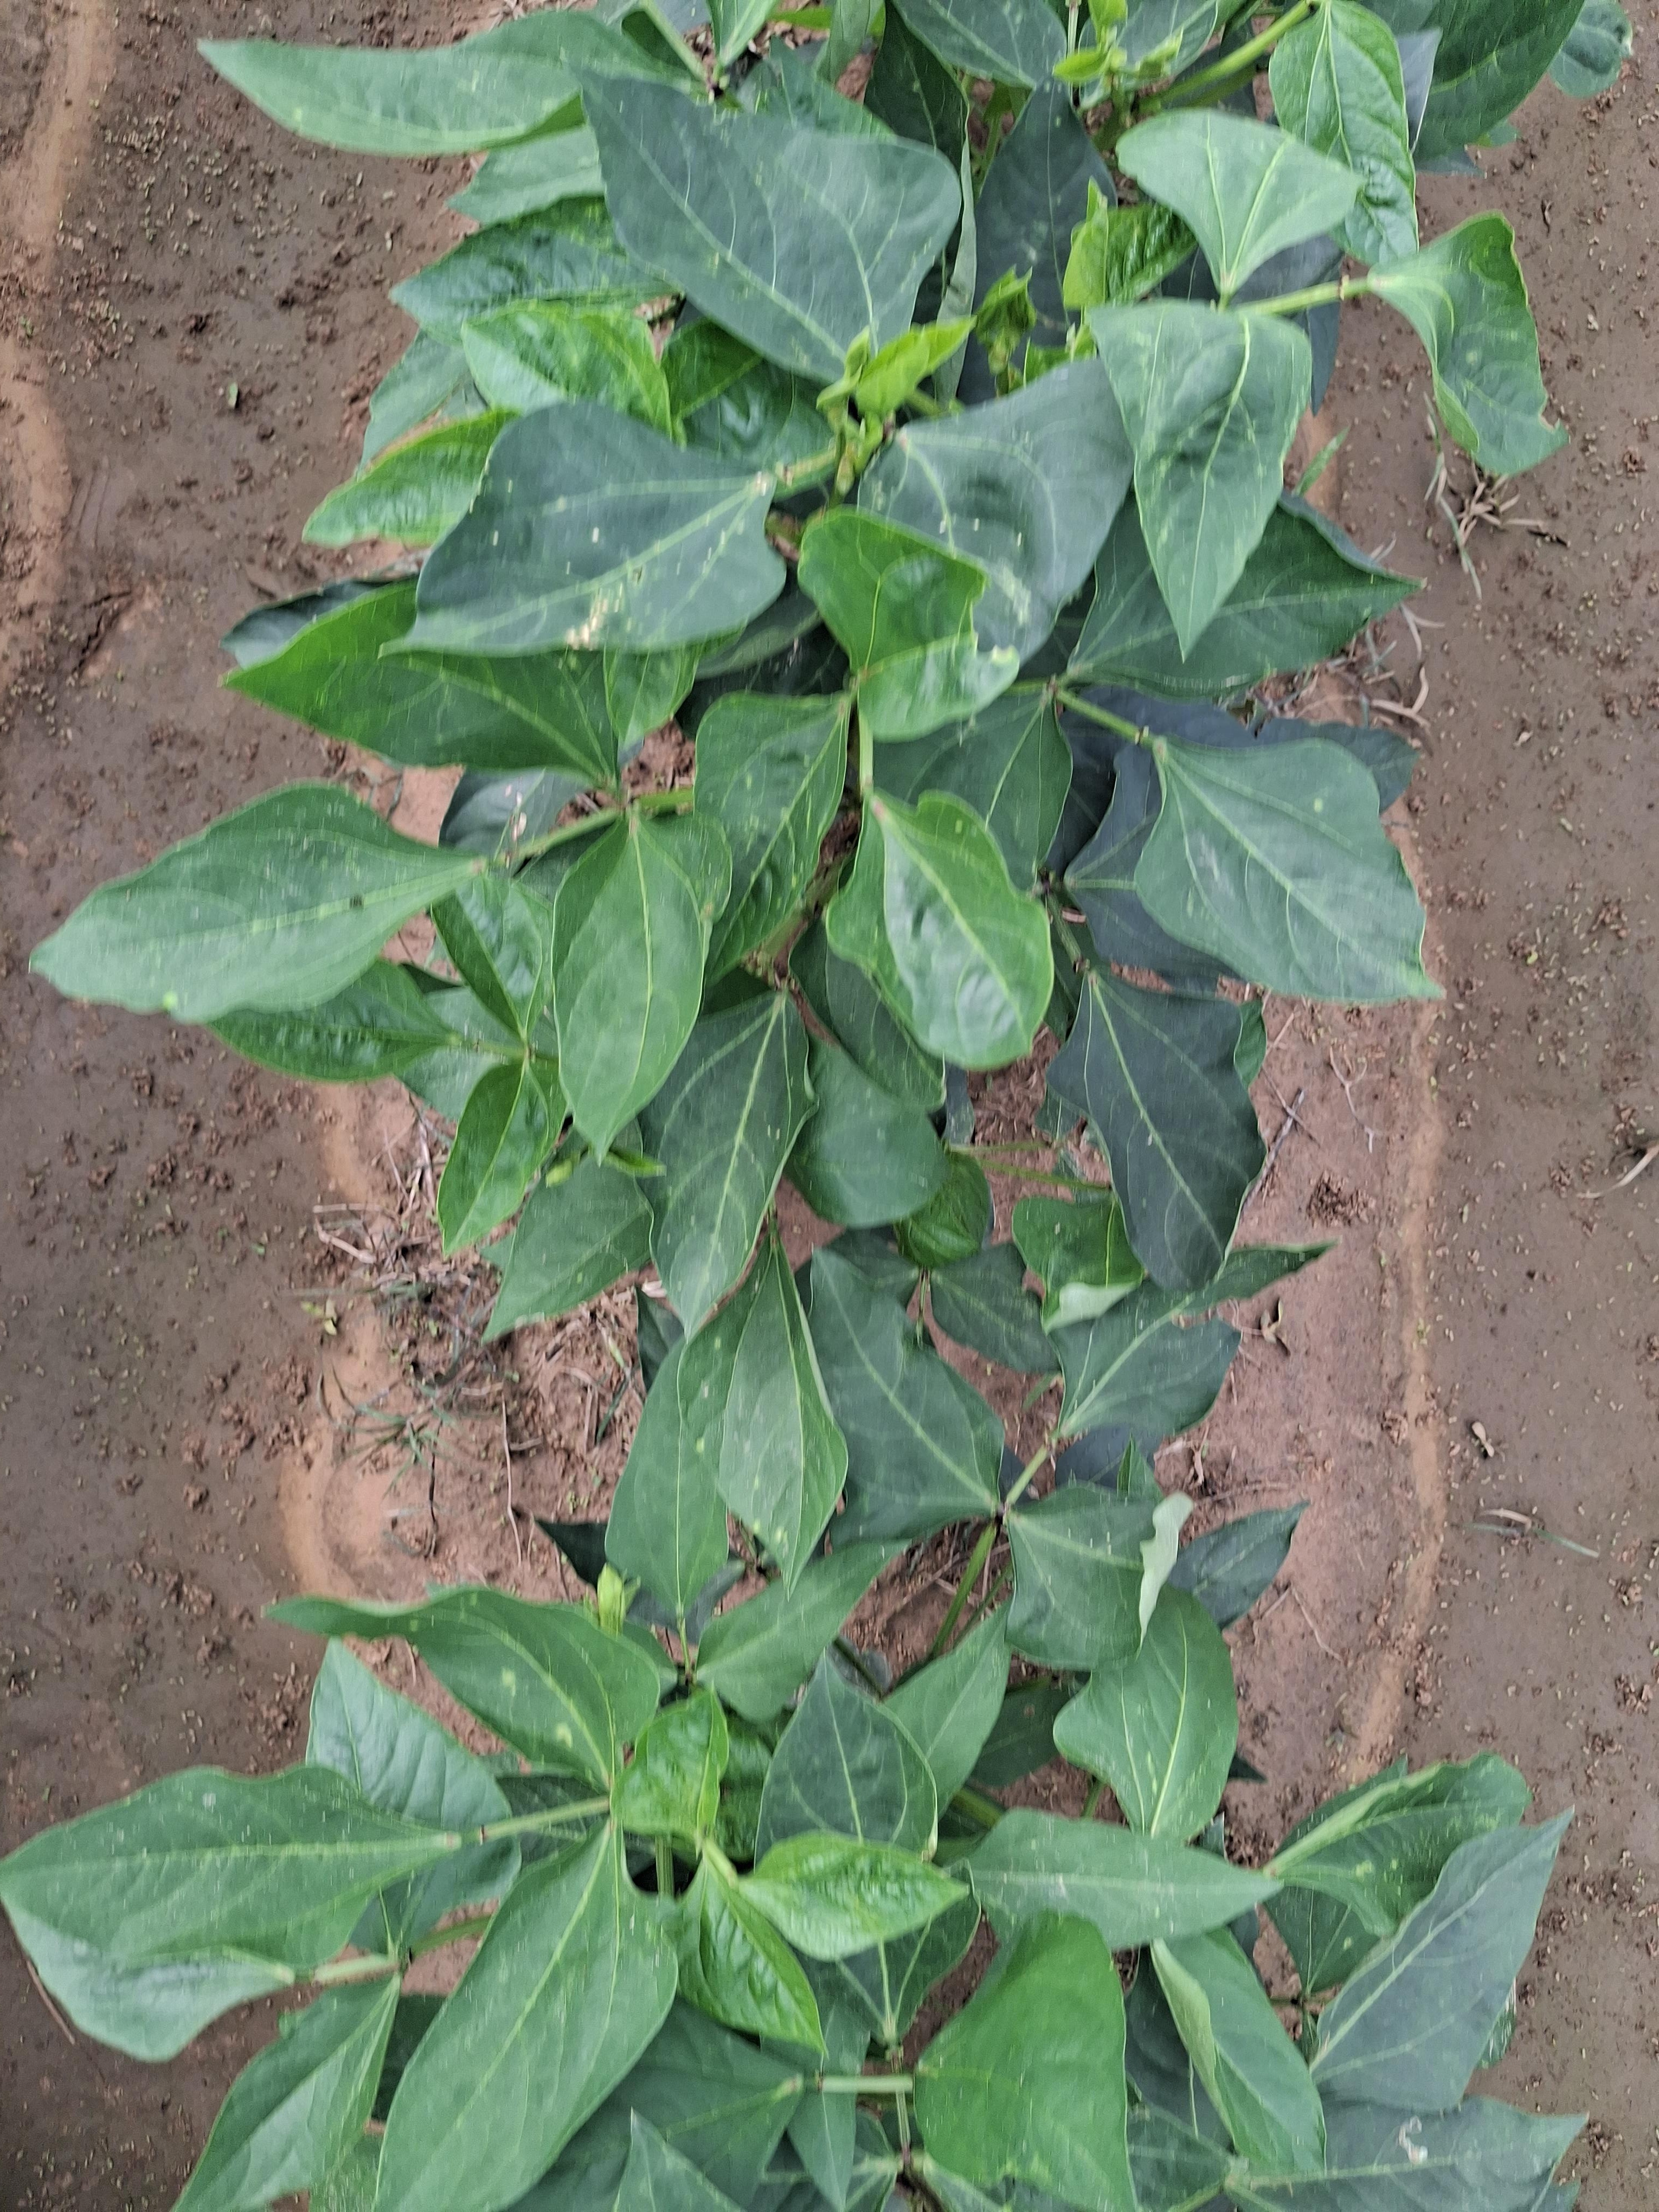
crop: cowpea
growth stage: vegetative
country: Nigeria
